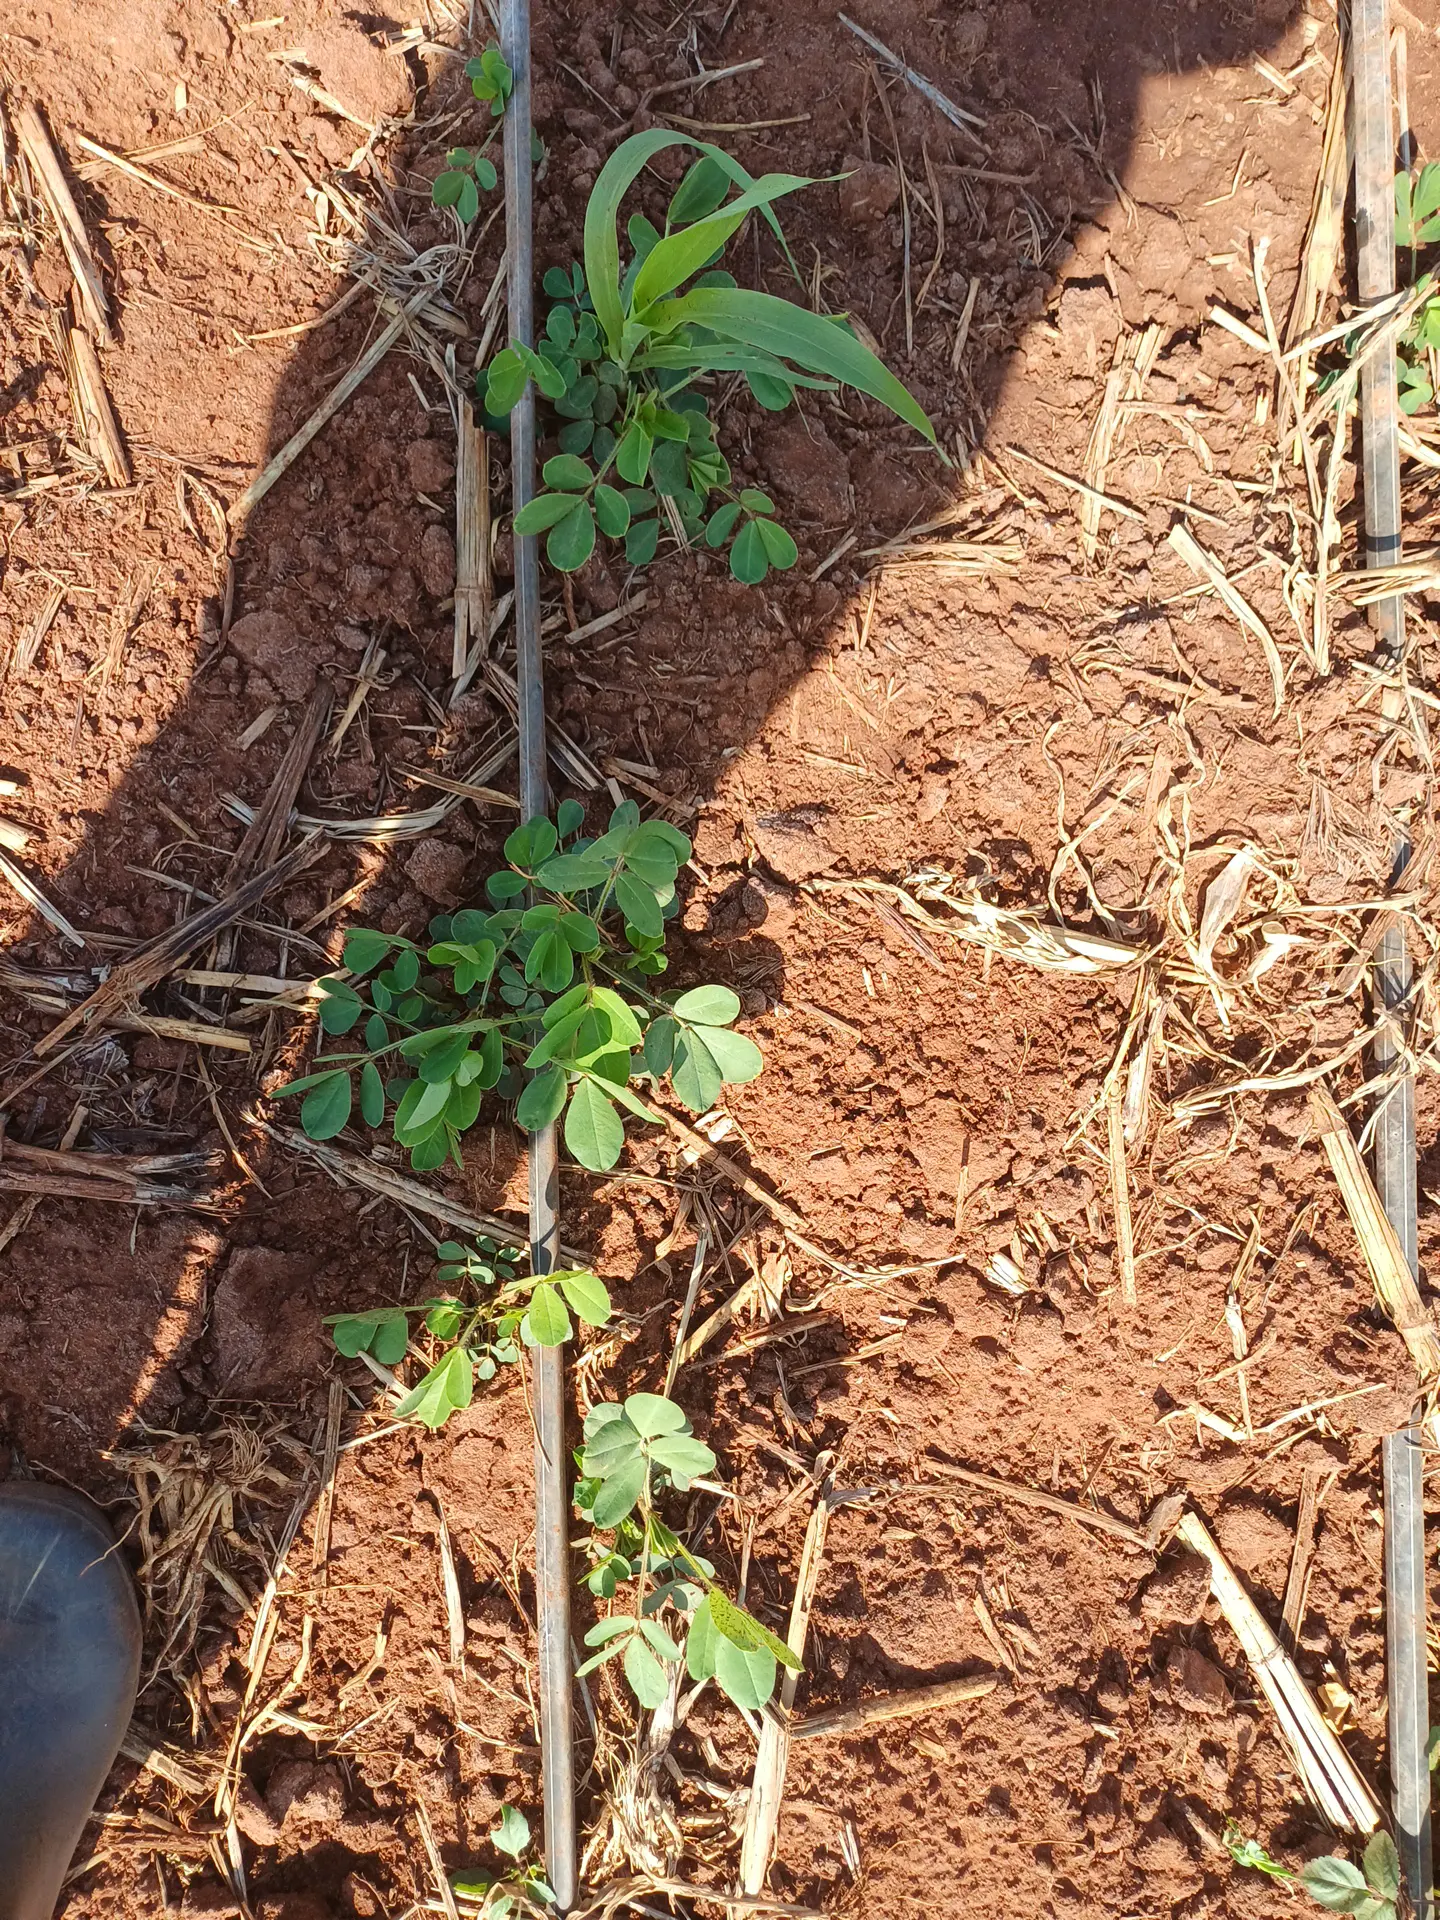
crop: groundnut
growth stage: vegetative
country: Kenya
